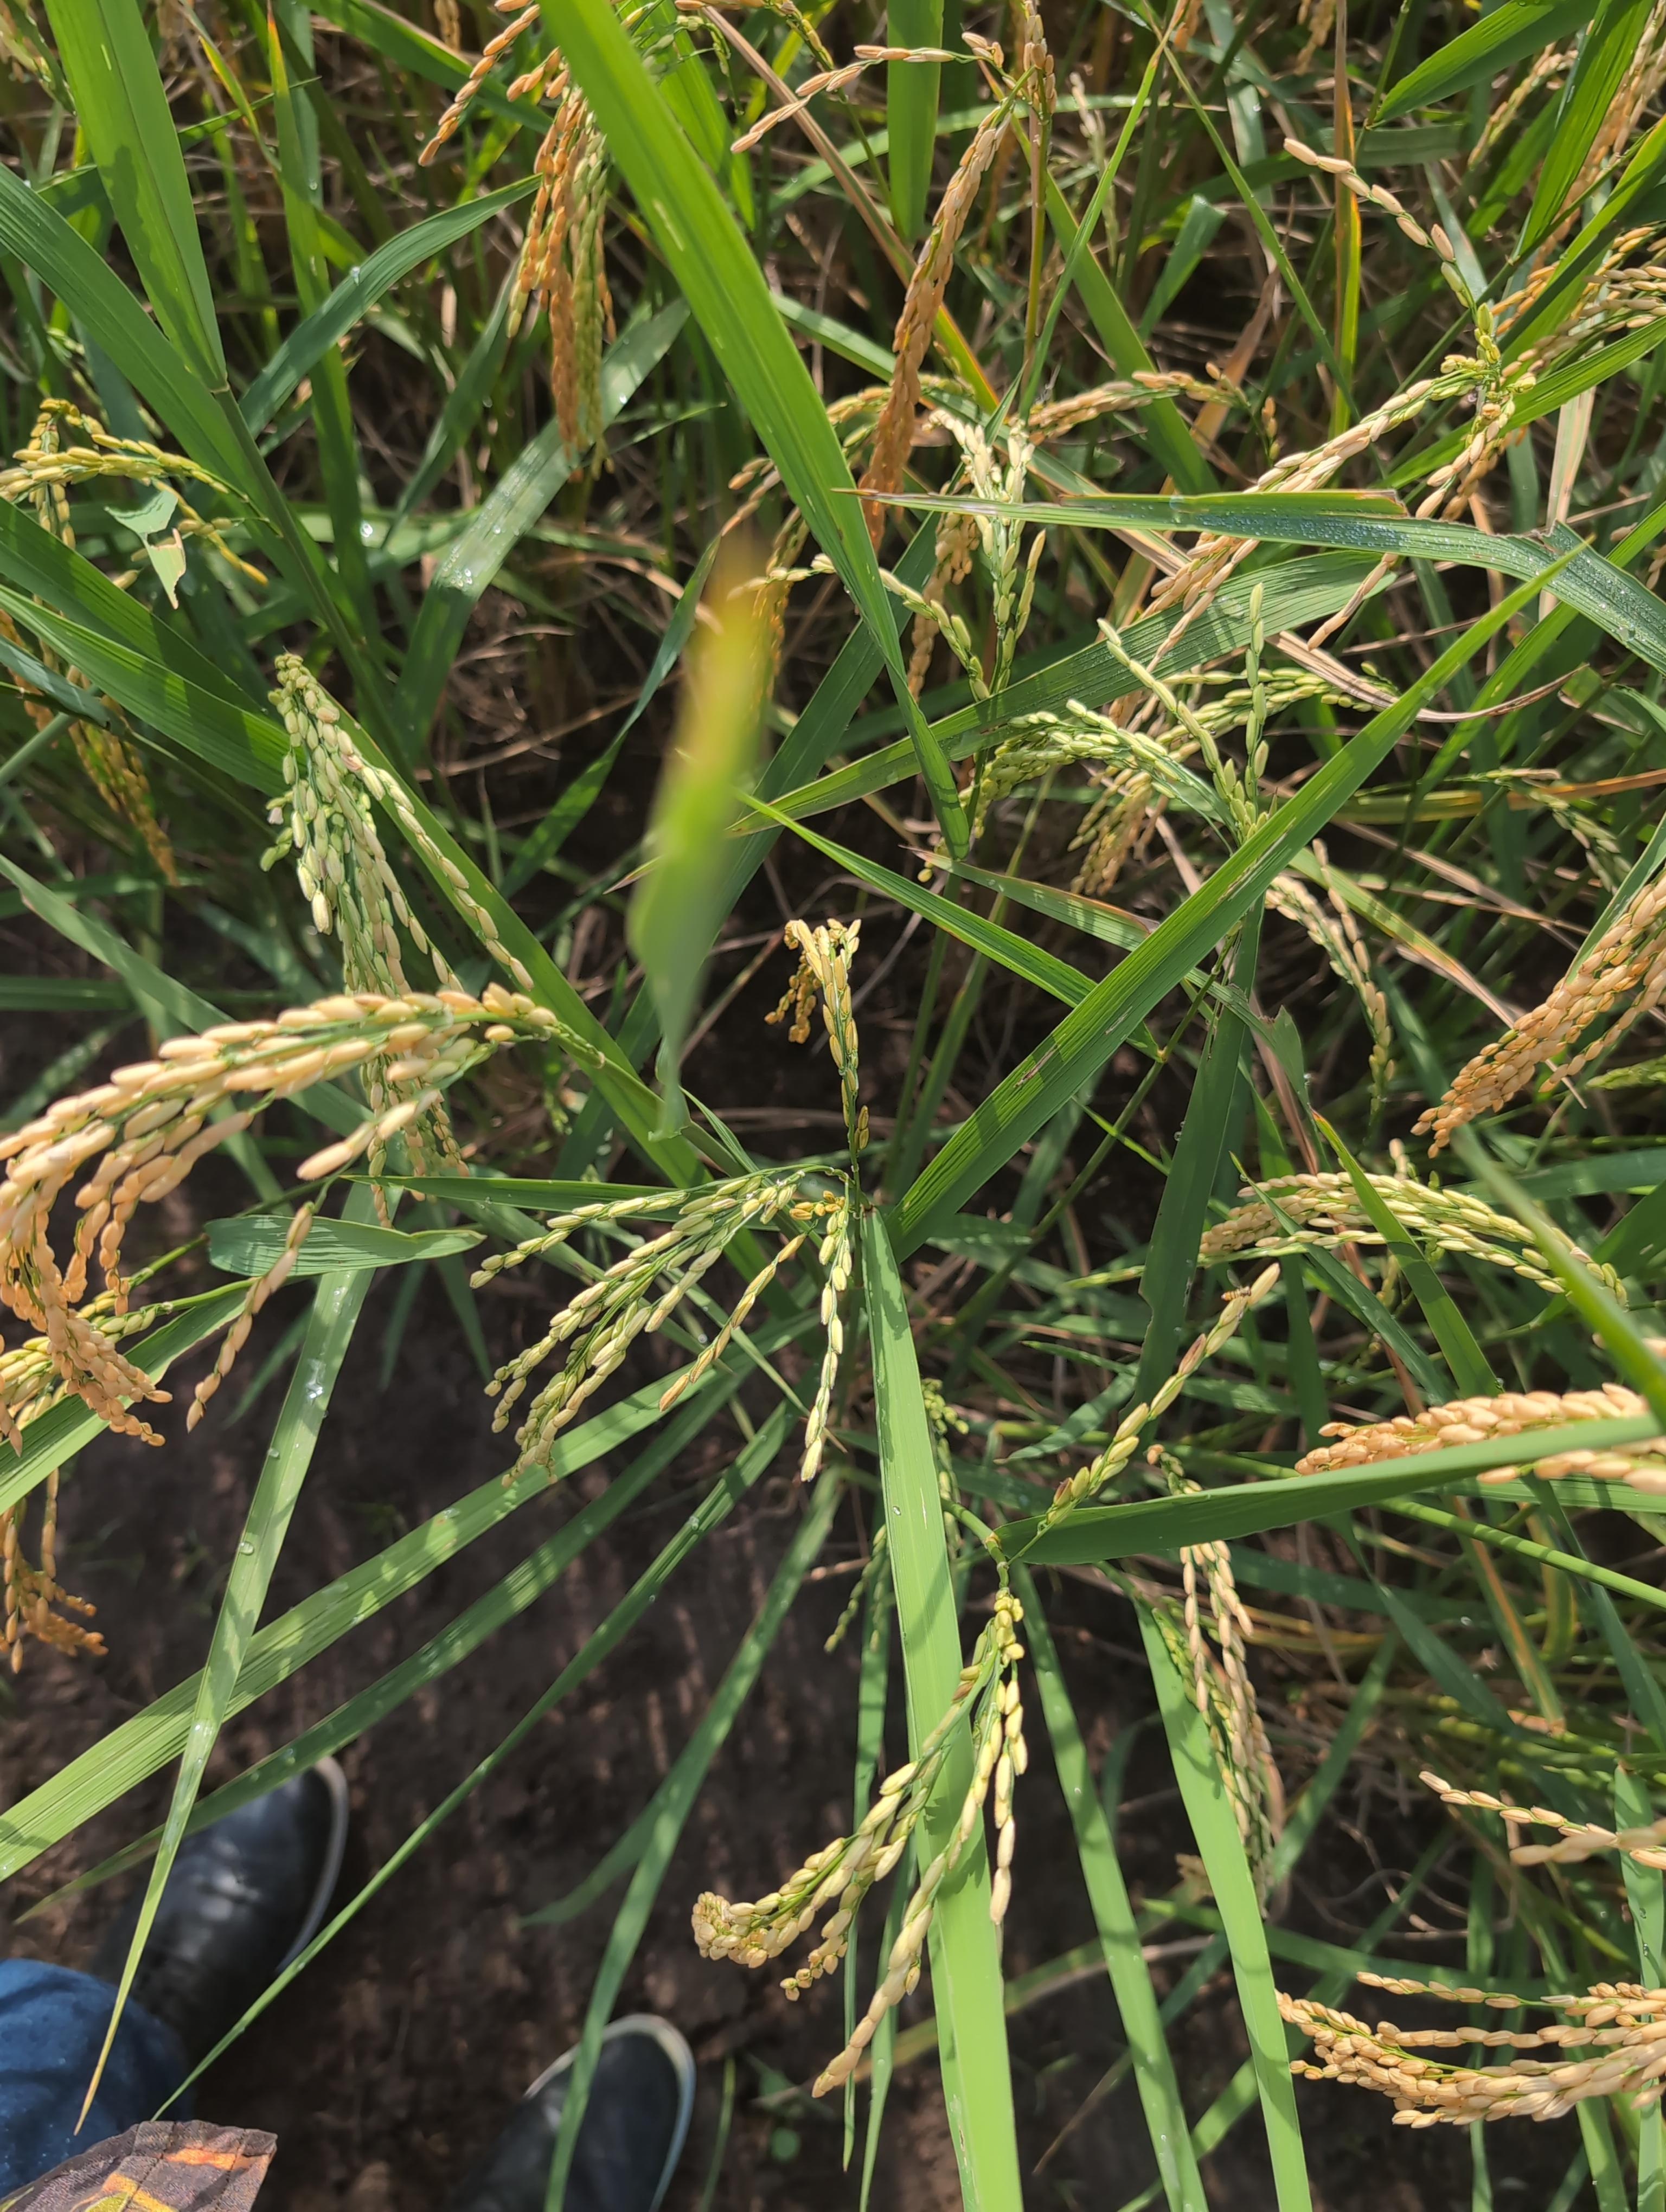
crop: rice
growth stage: ripening
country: Côte d'Ivoire
